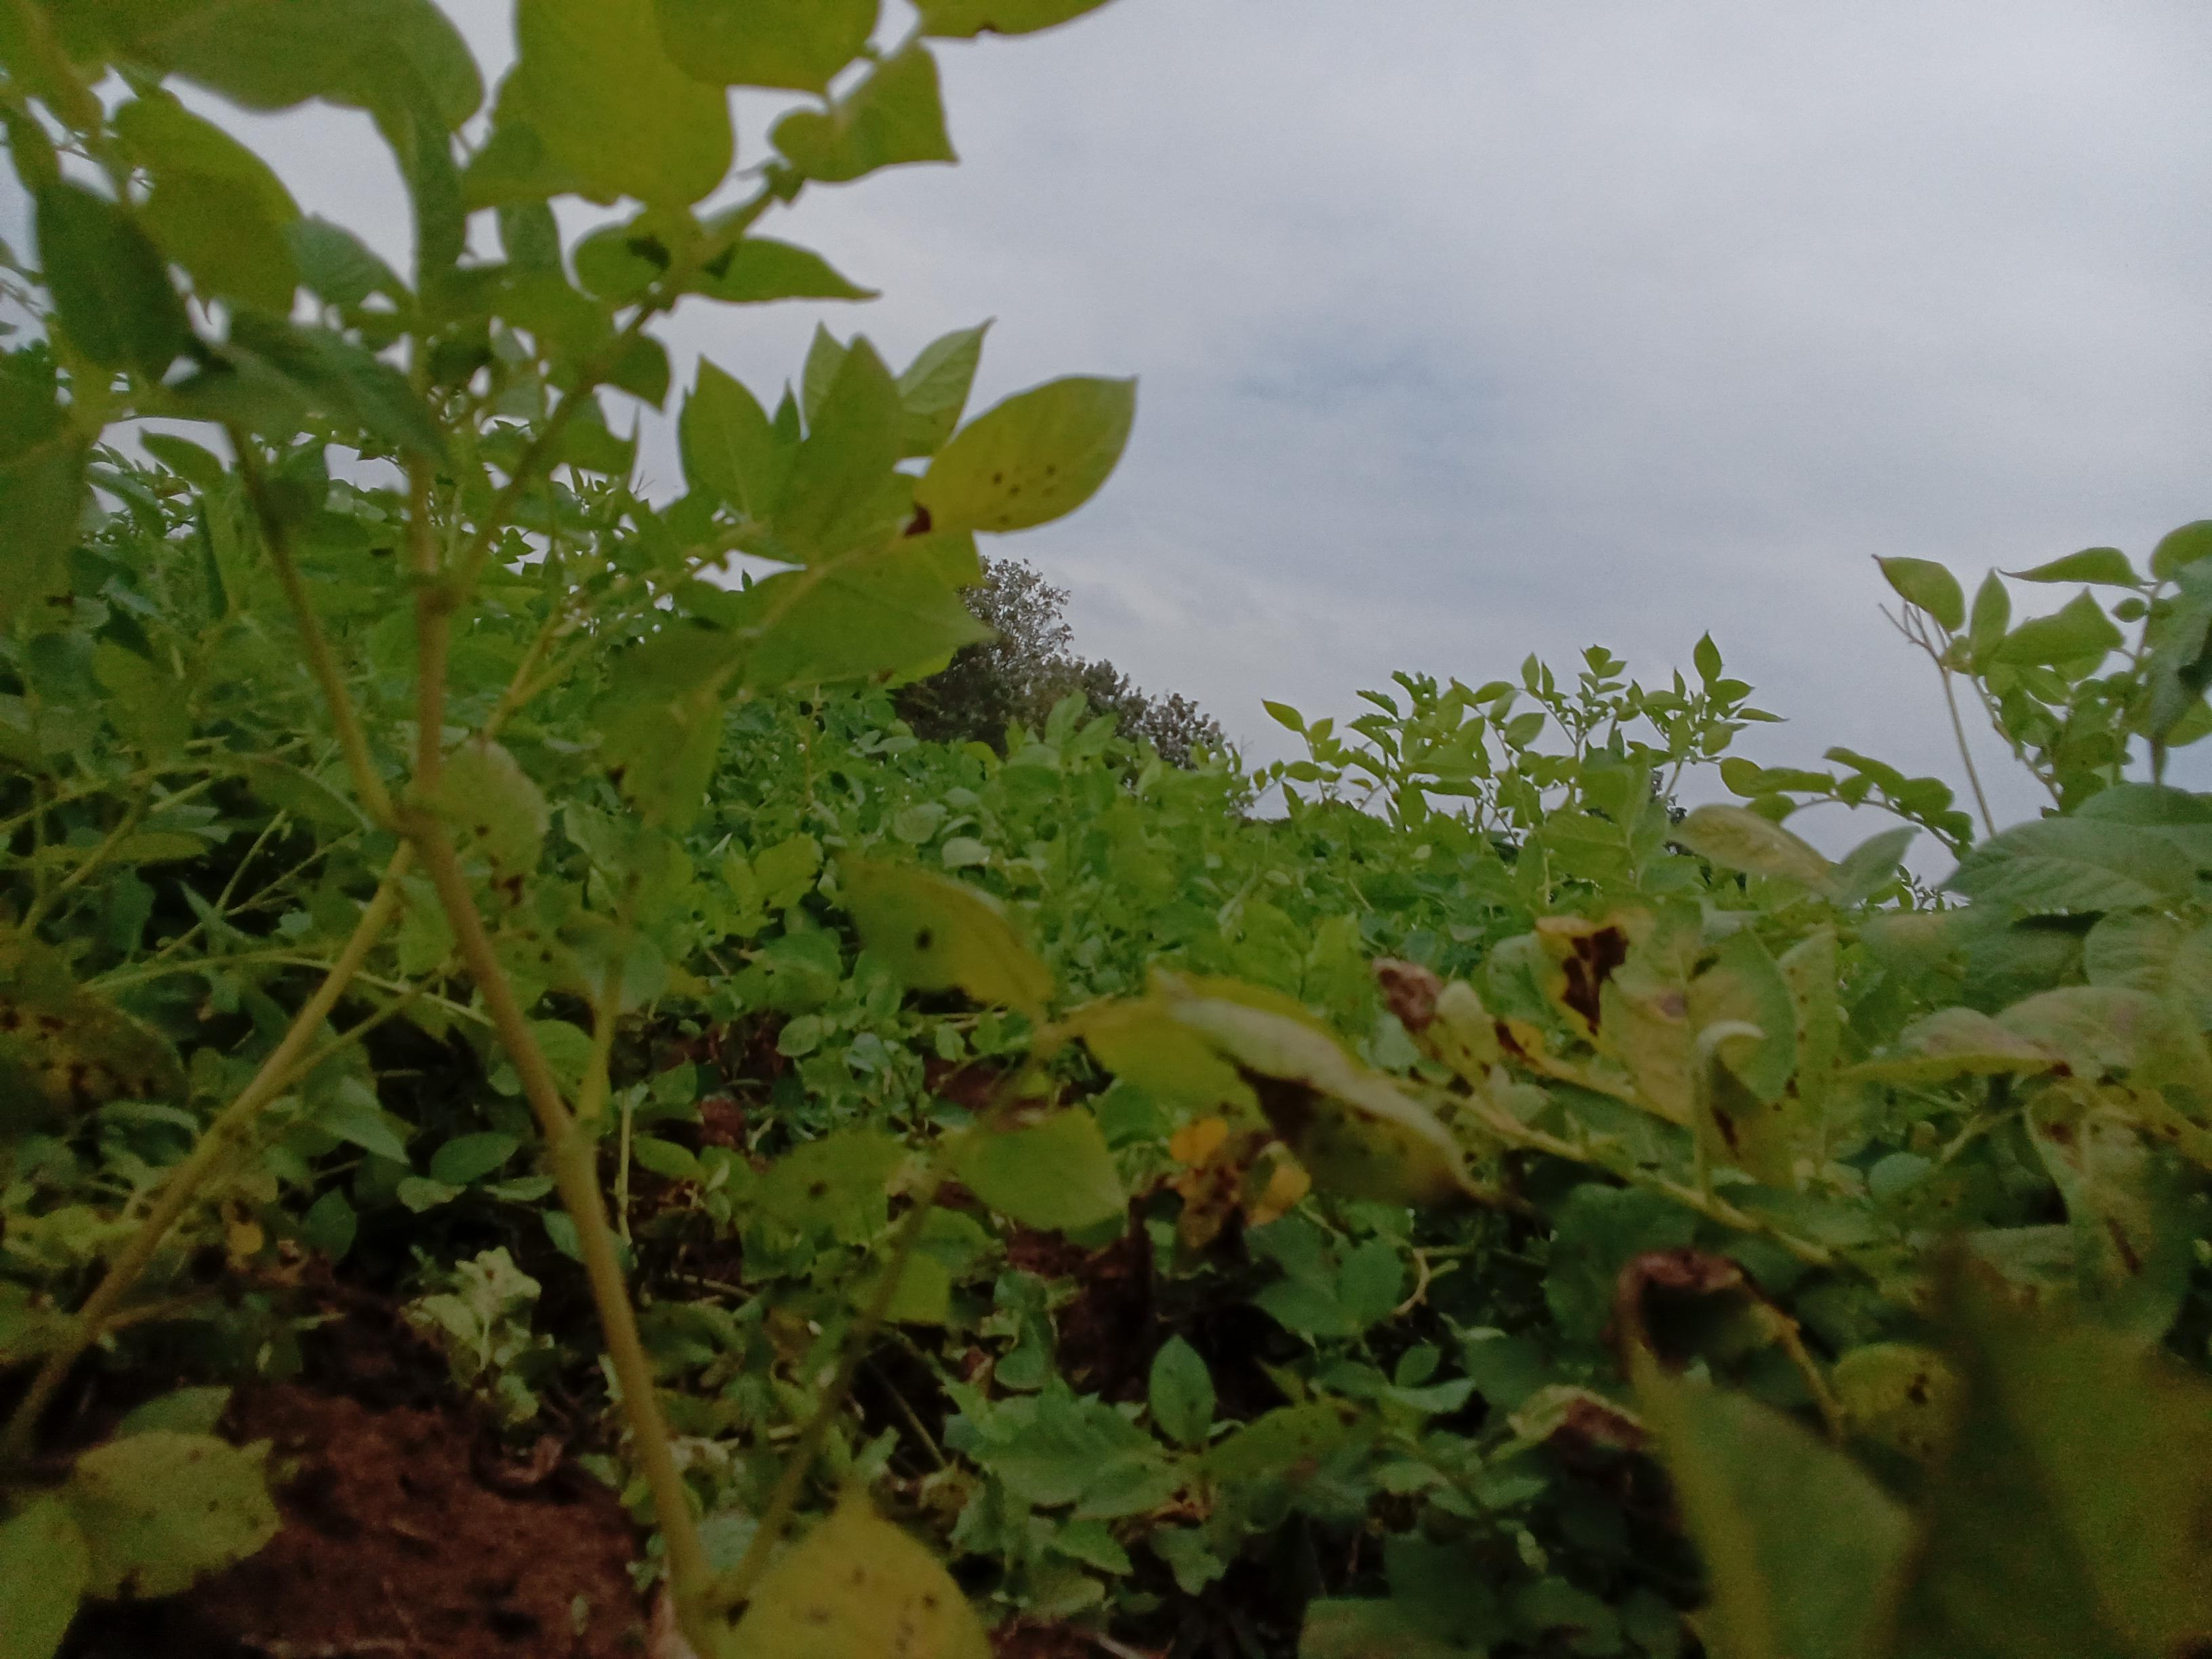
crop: potato
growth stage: vegetative
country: Kenya
